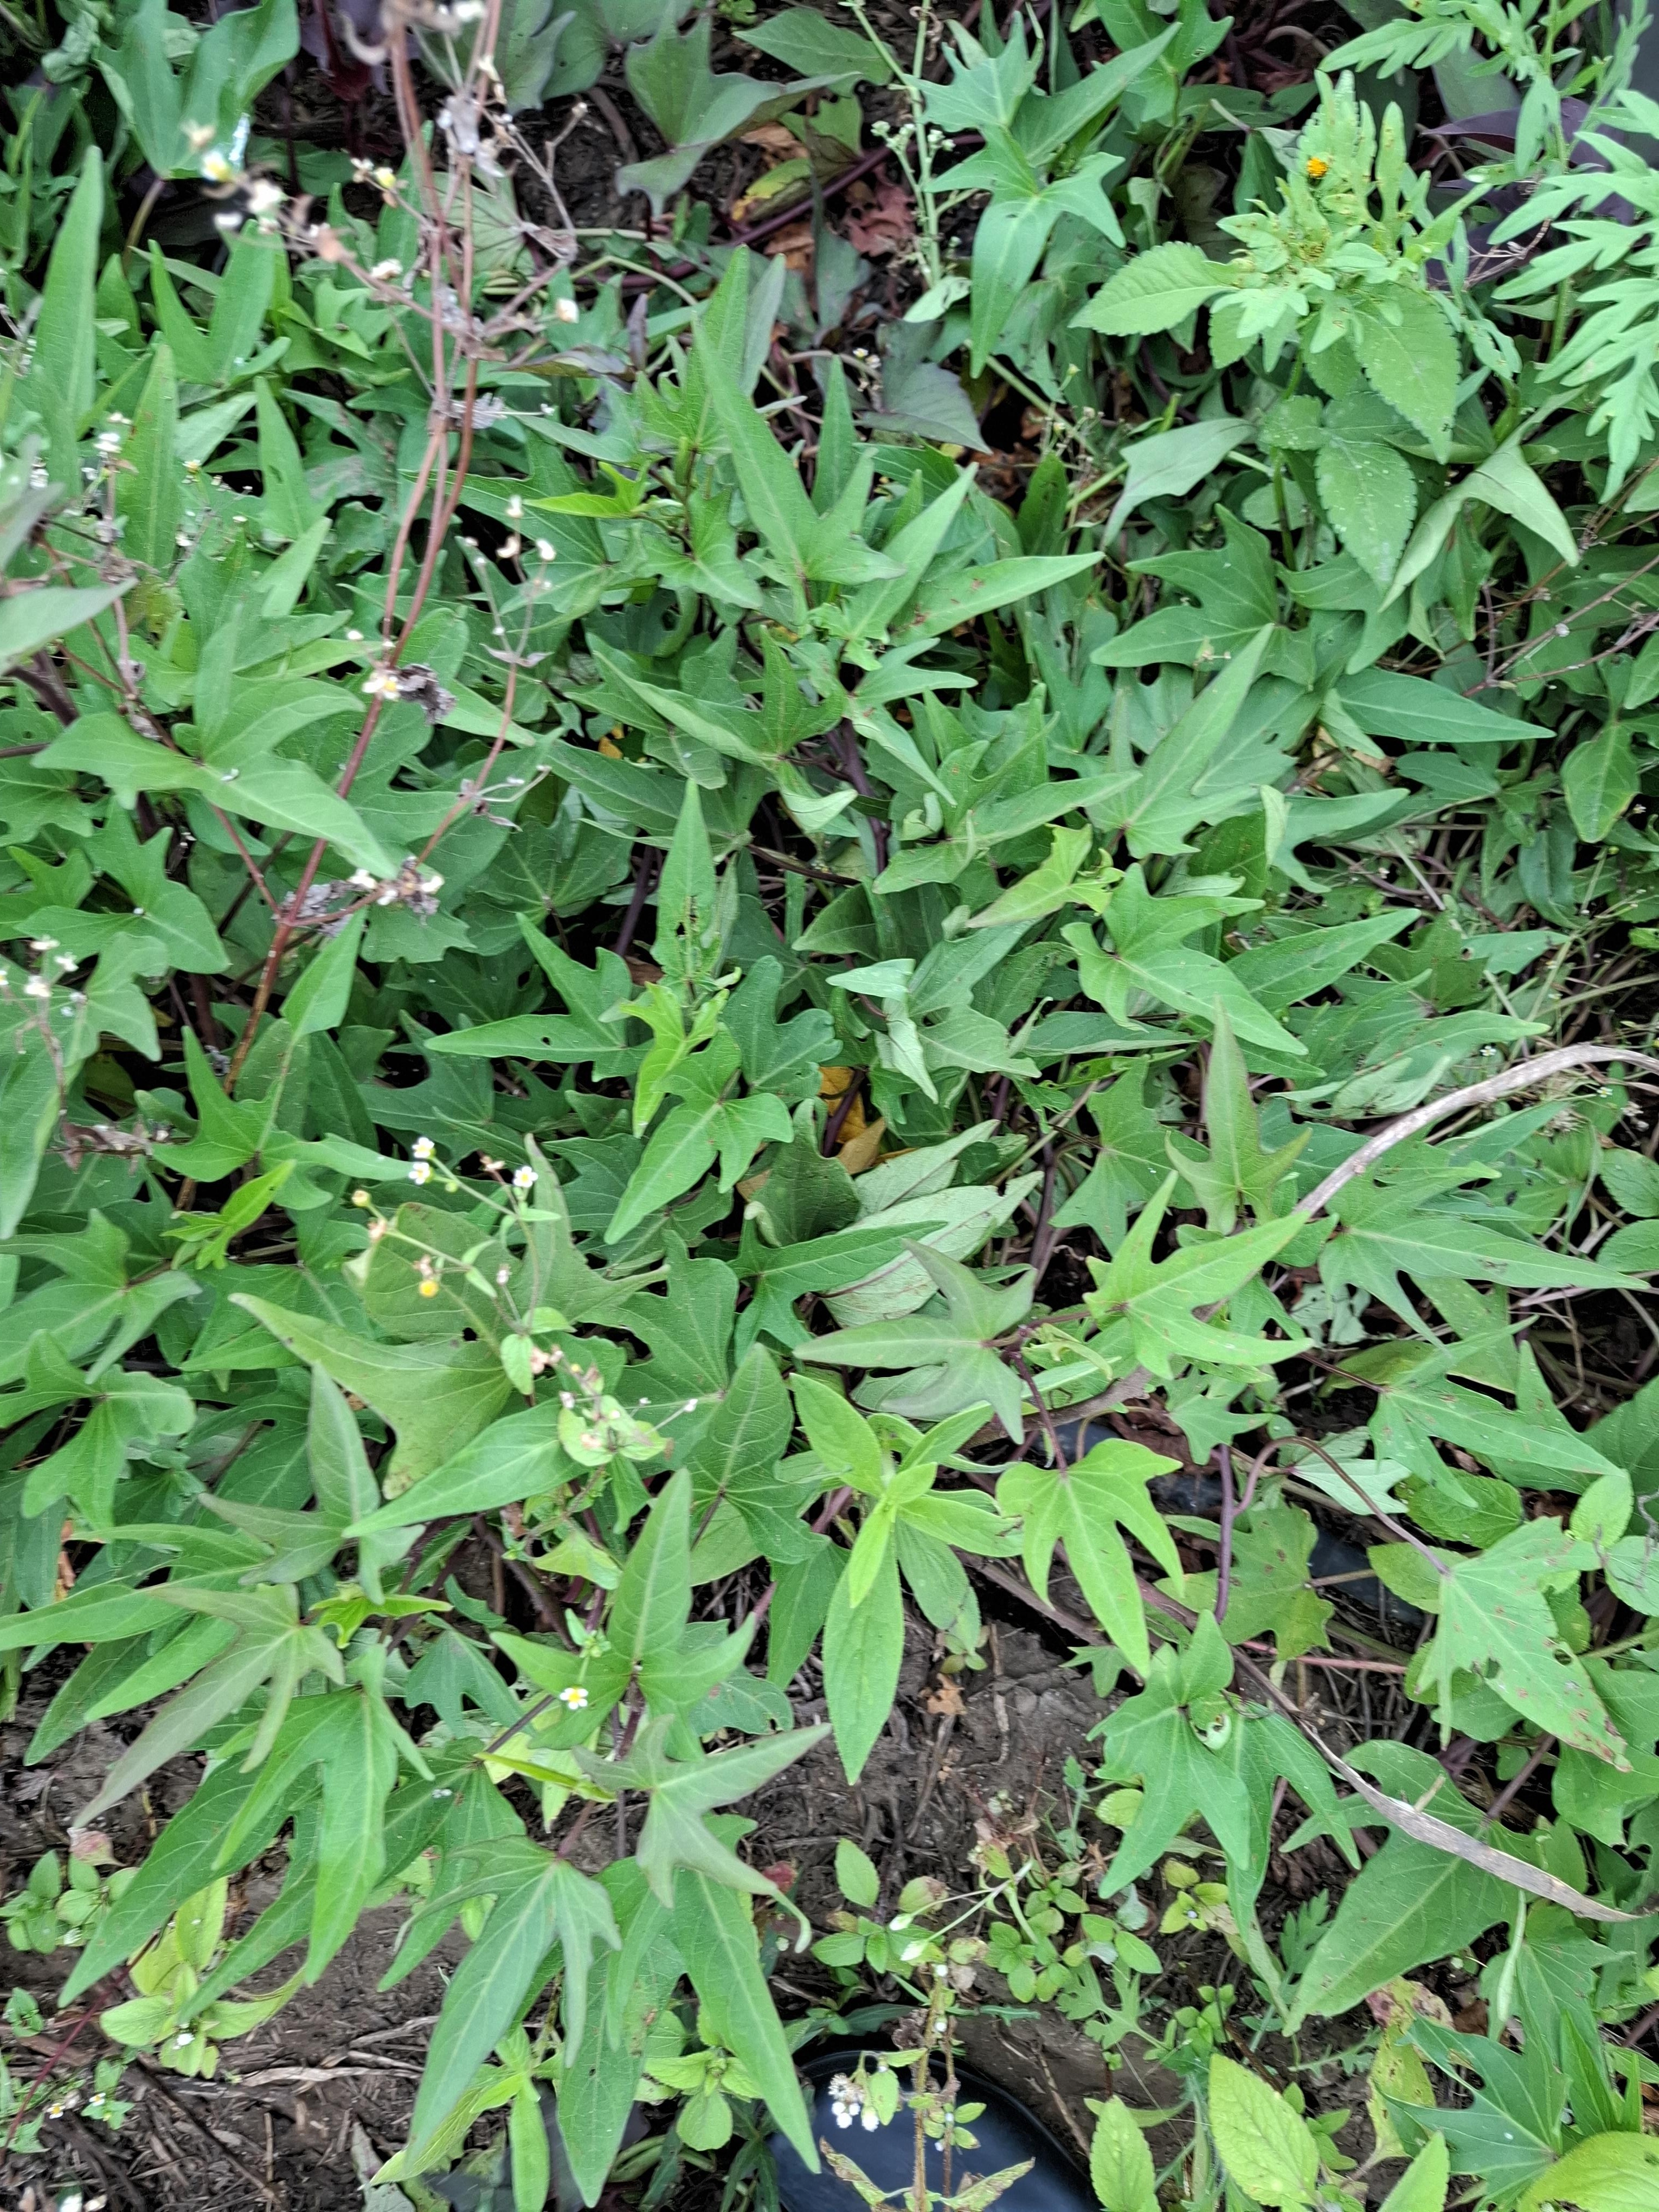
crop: sweet potato
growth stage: flowering
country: Tanzania
